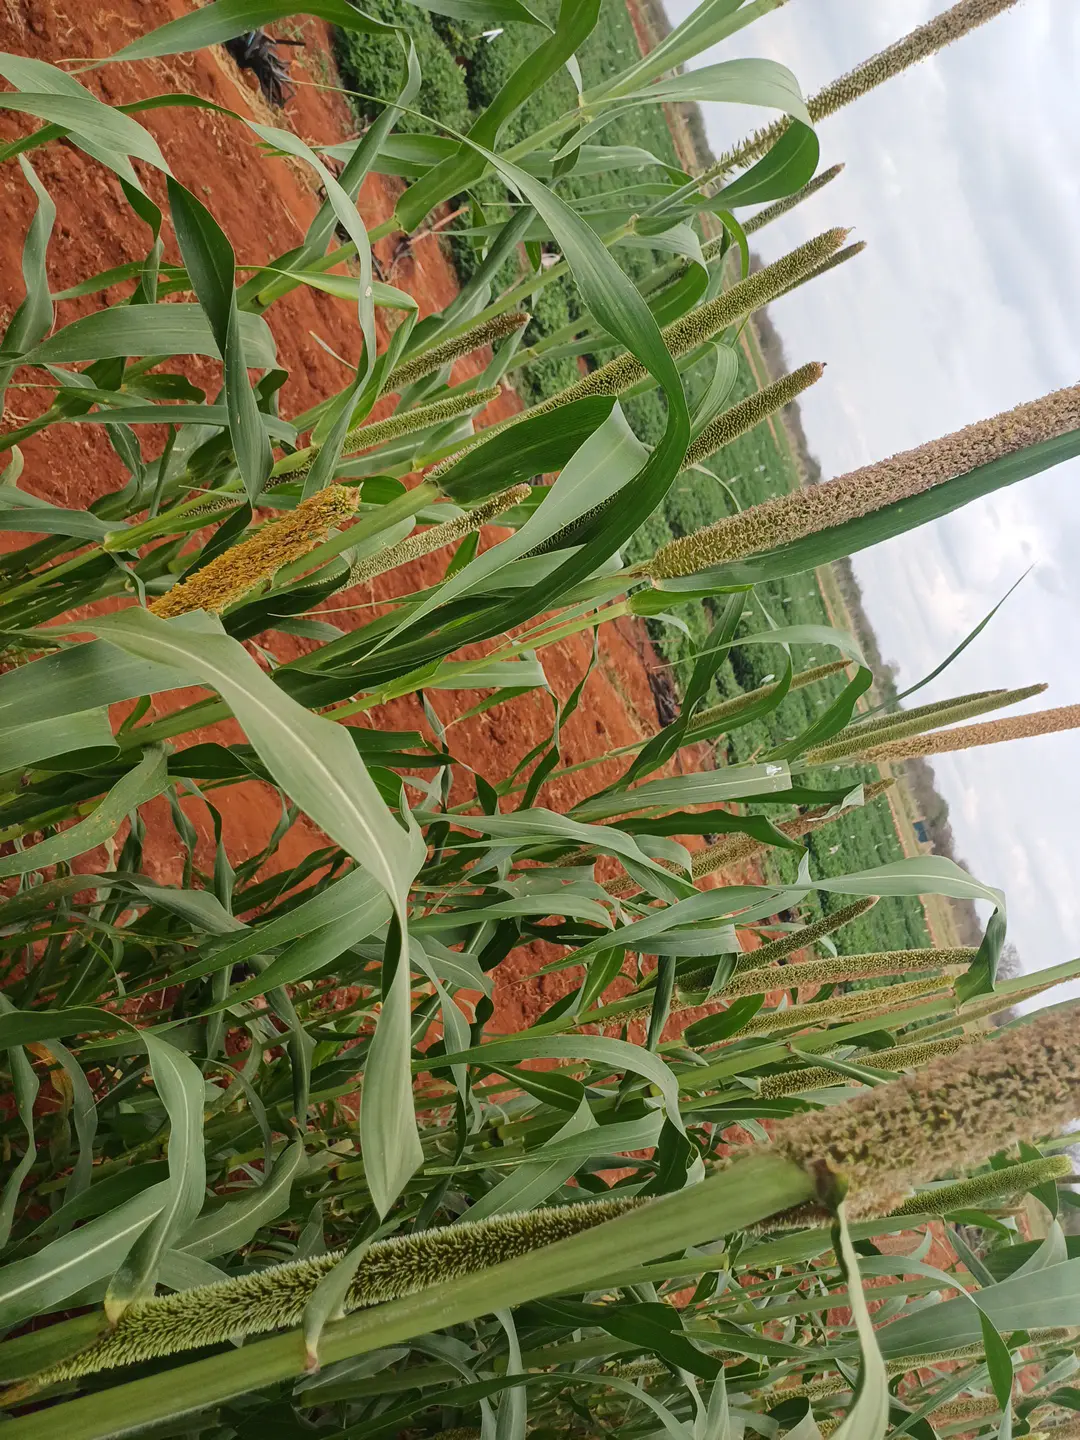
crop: pearl millet
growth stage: filling grain
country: Kenya
